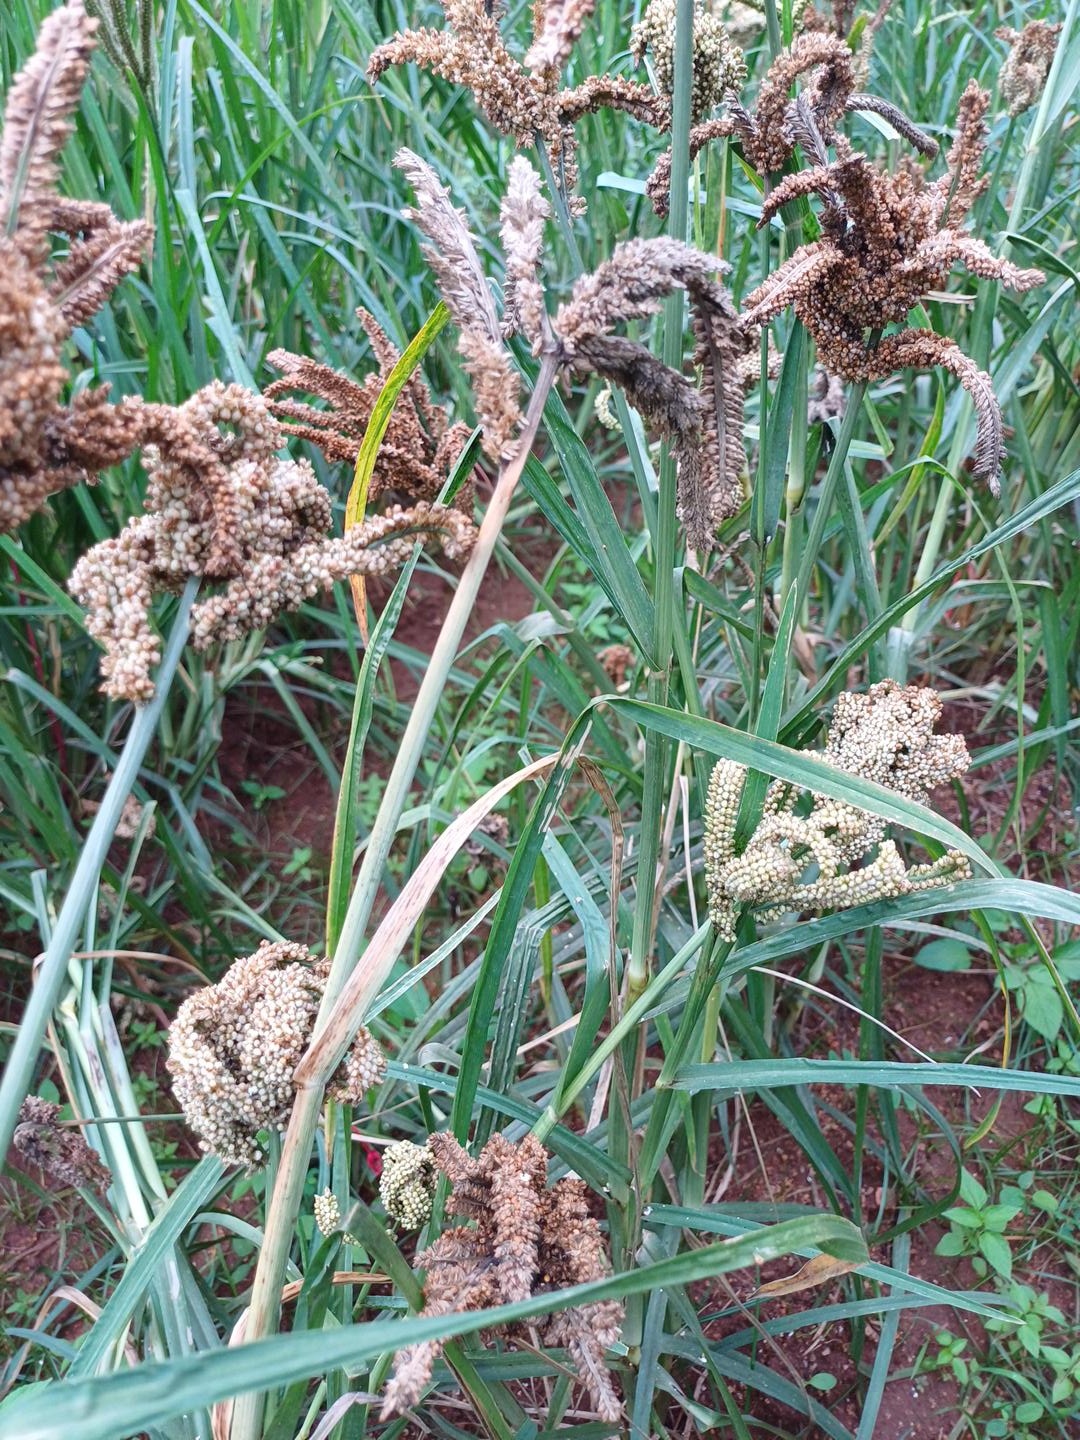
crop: finger millet
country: Kenya
